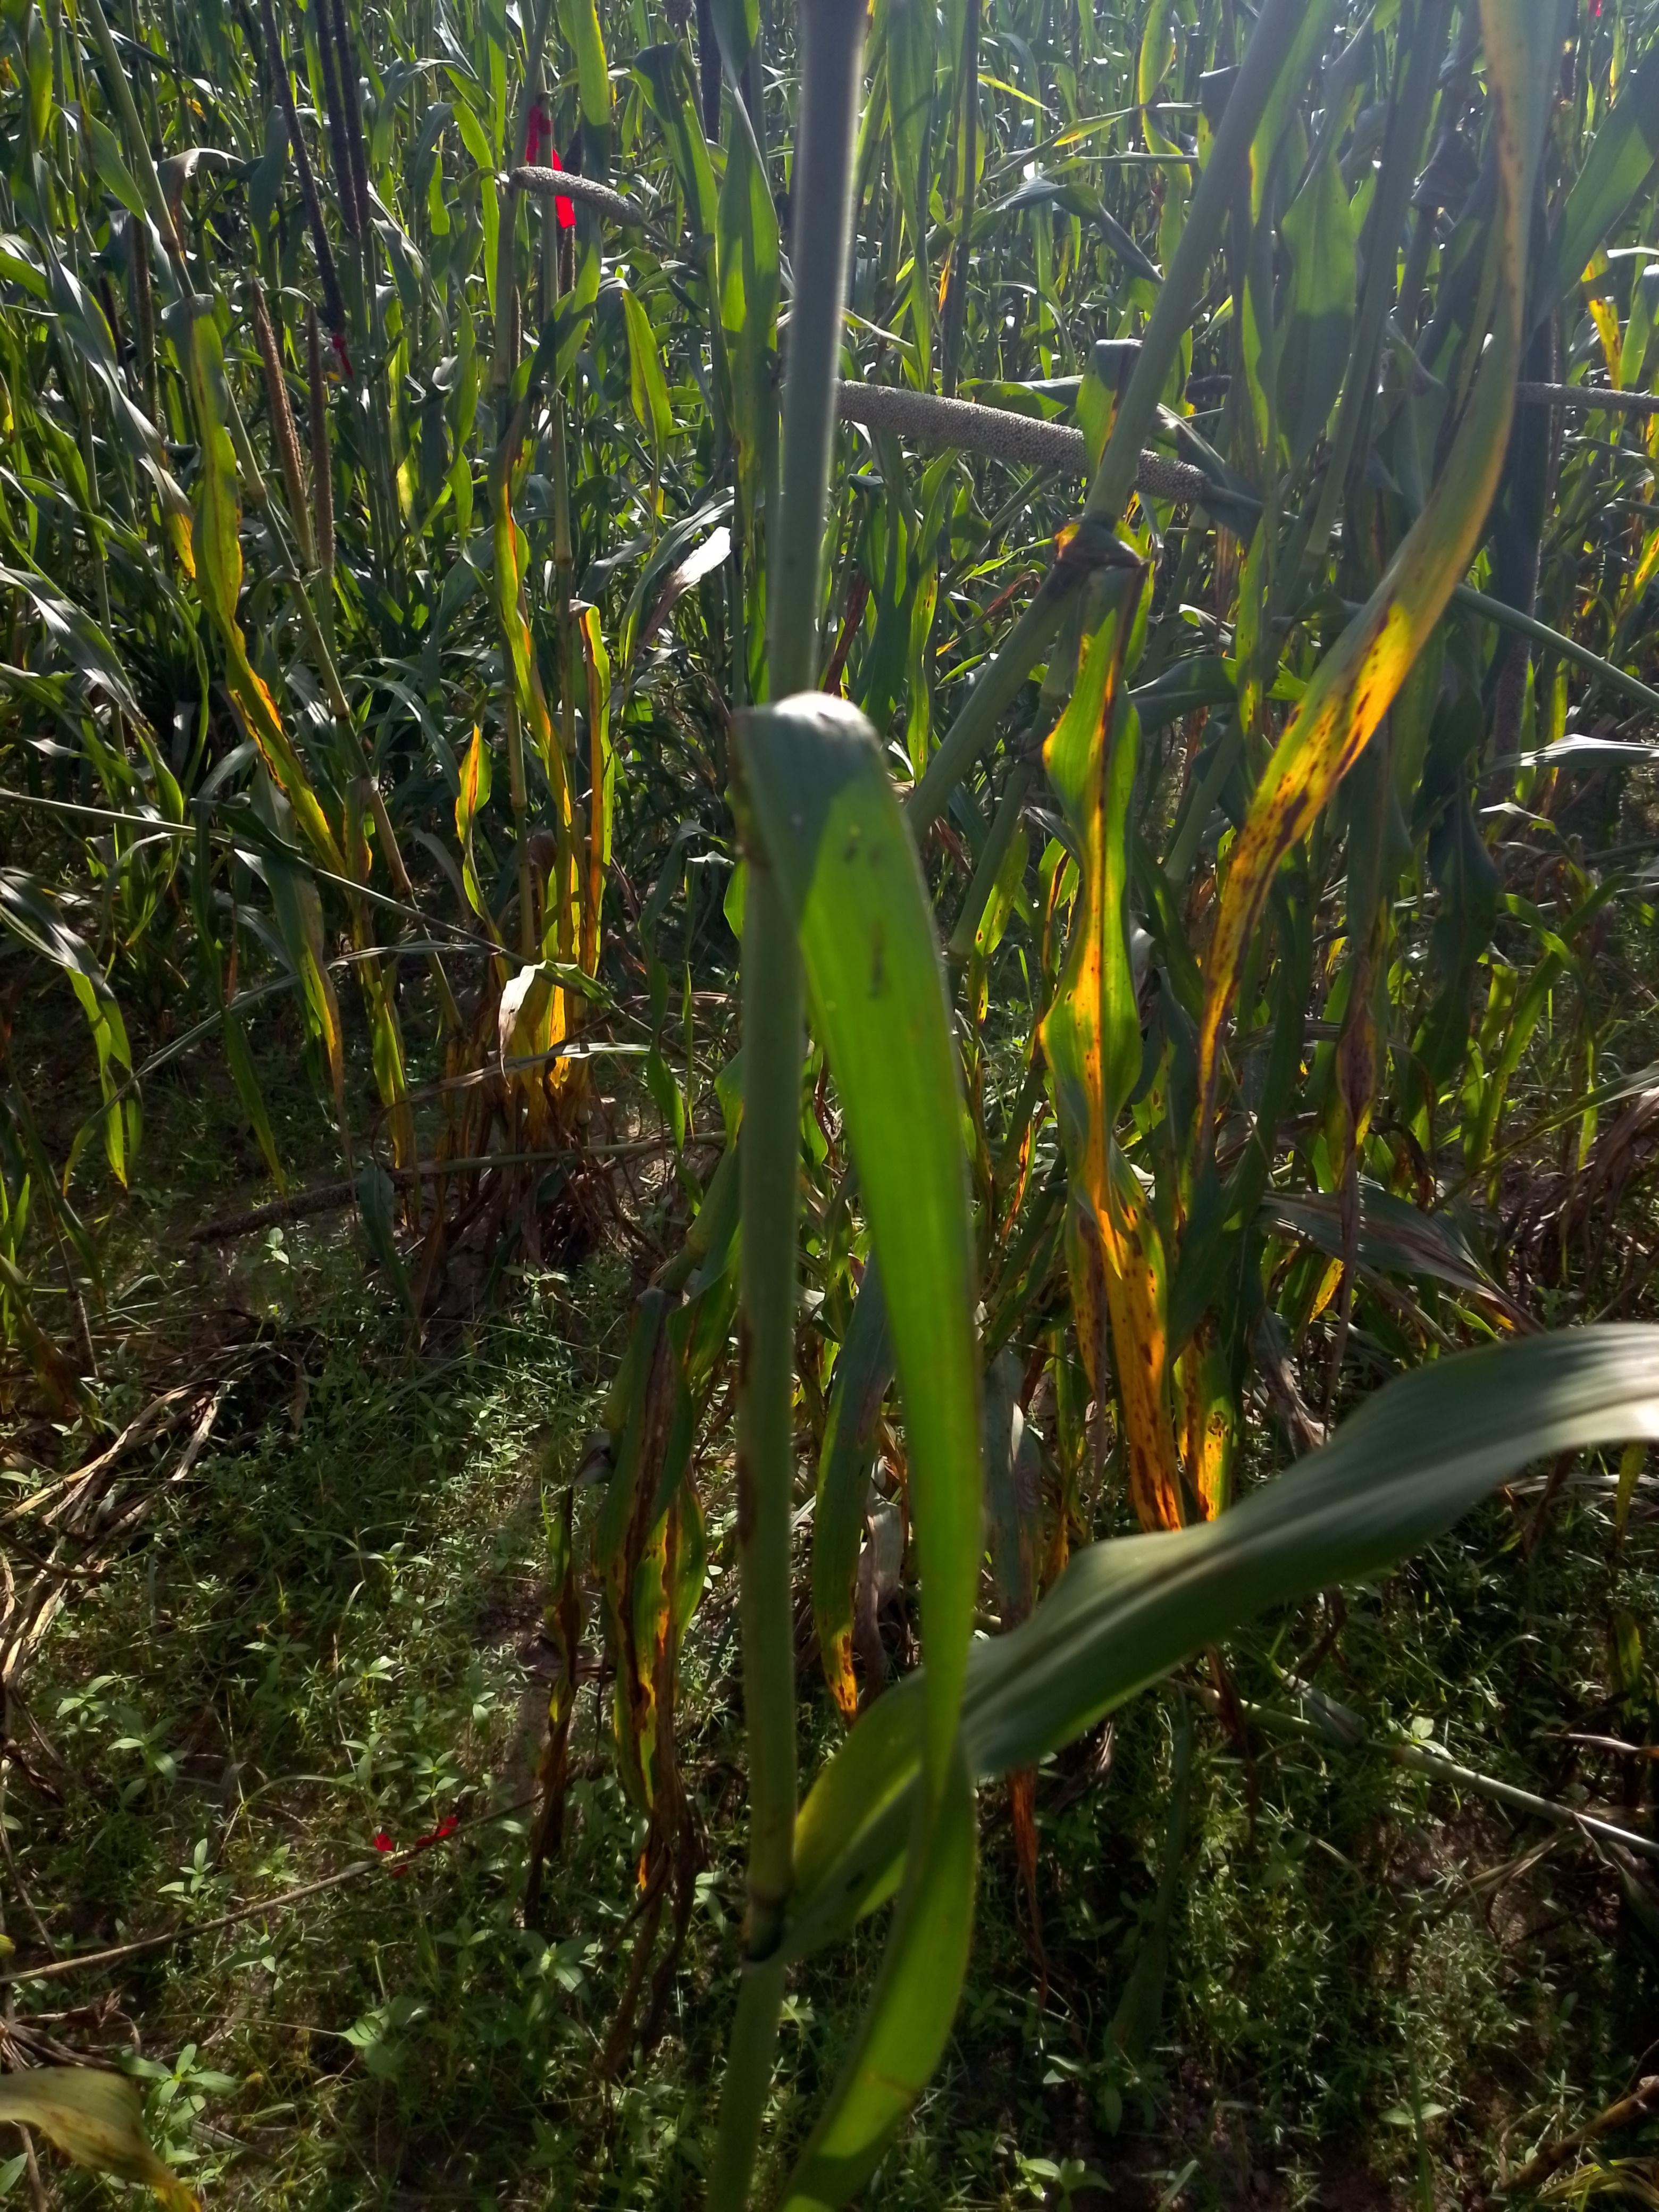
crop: pearl millet
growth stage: filling grain
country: Senegal
